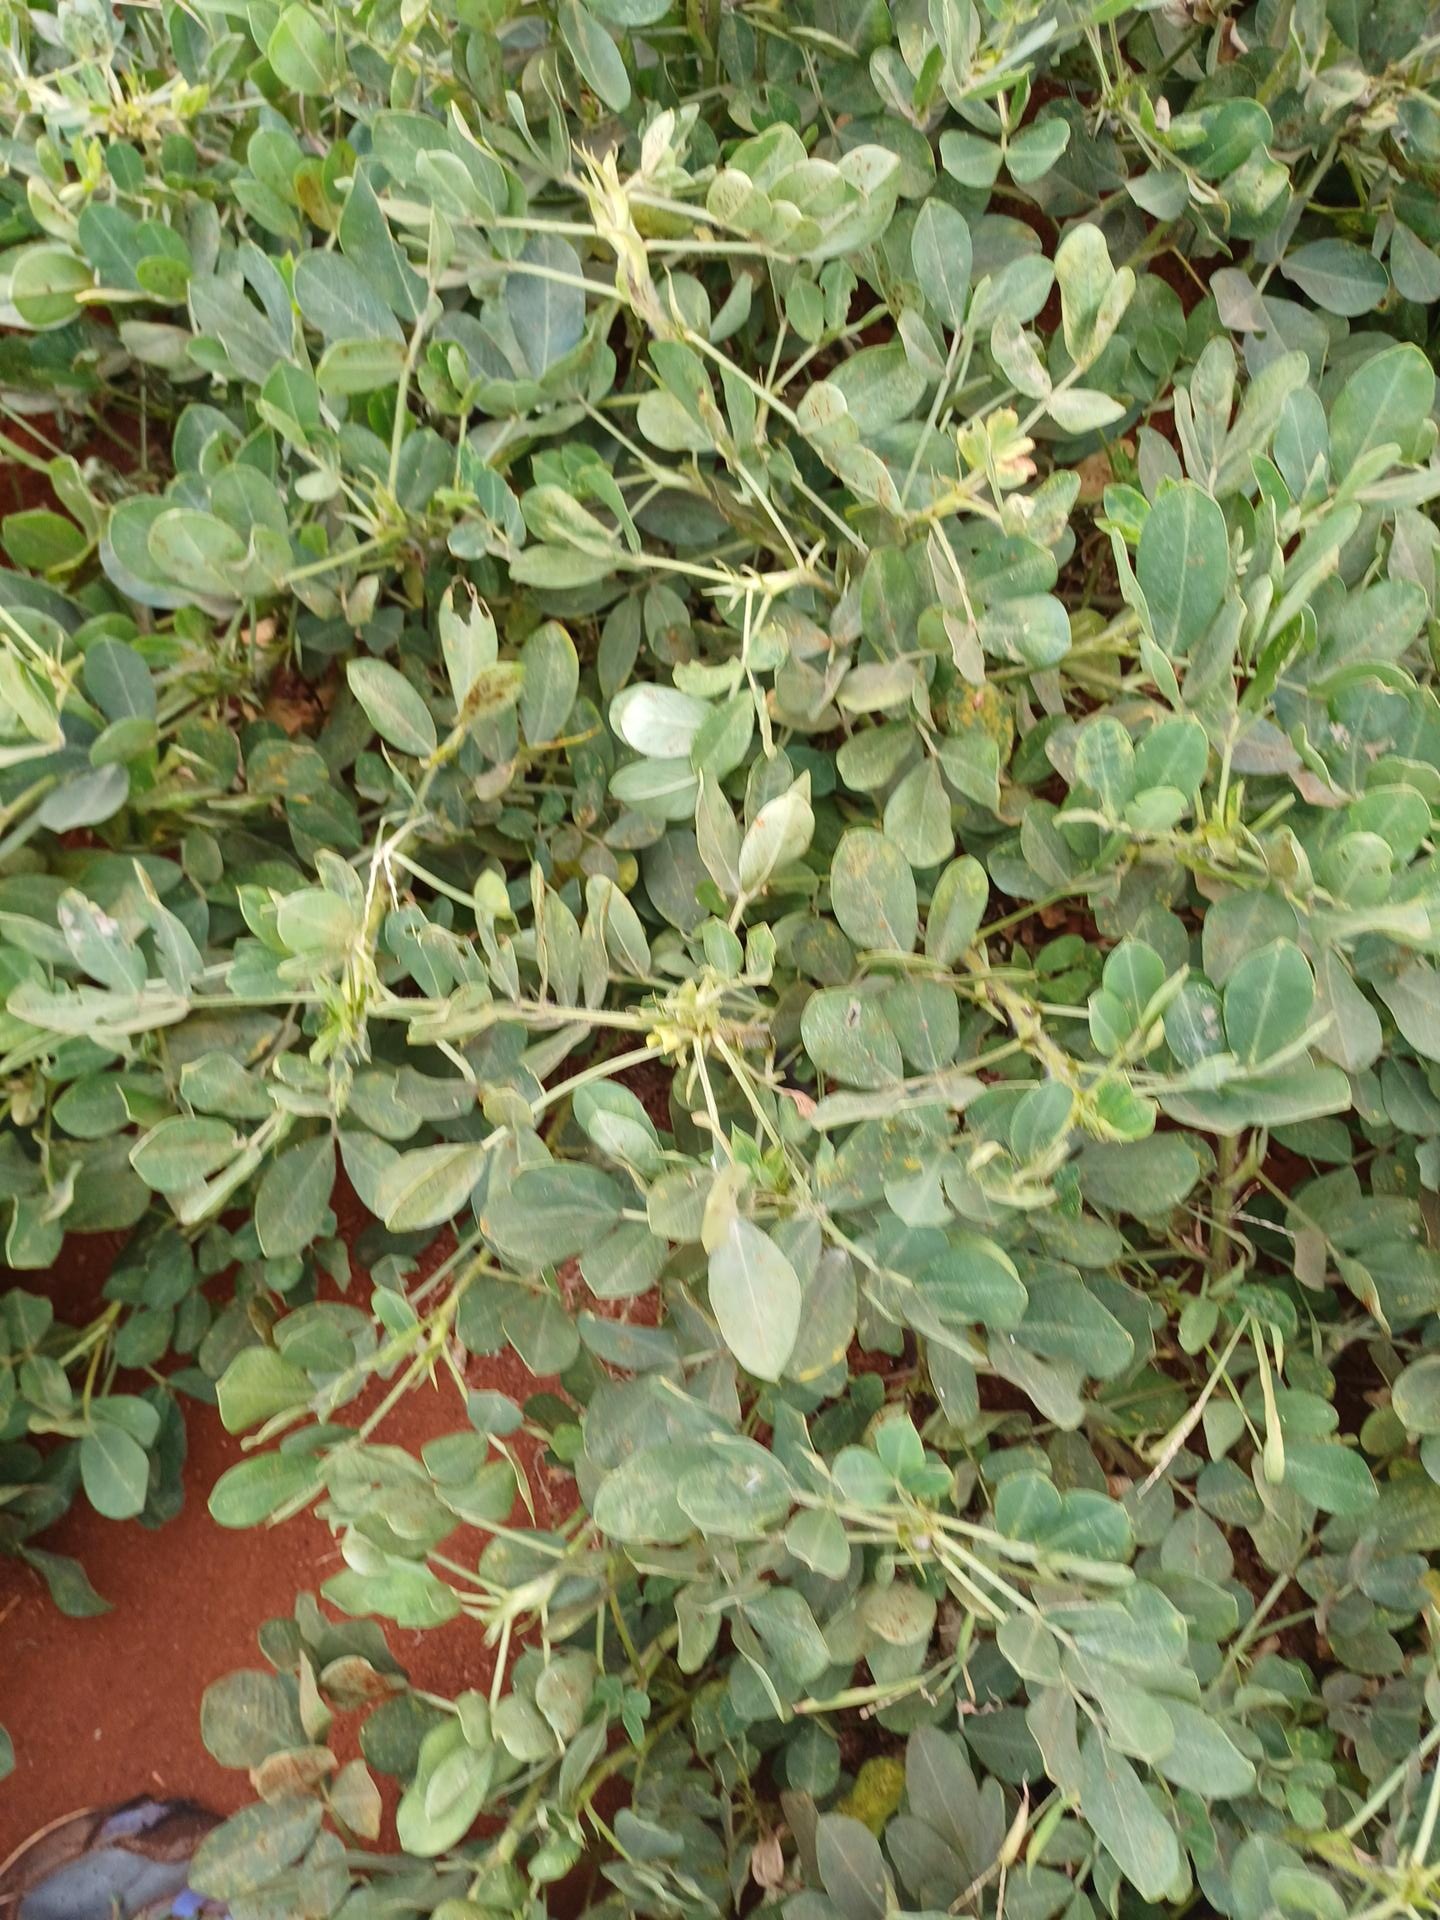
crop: groundnut
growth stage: maturity
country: Kenya
